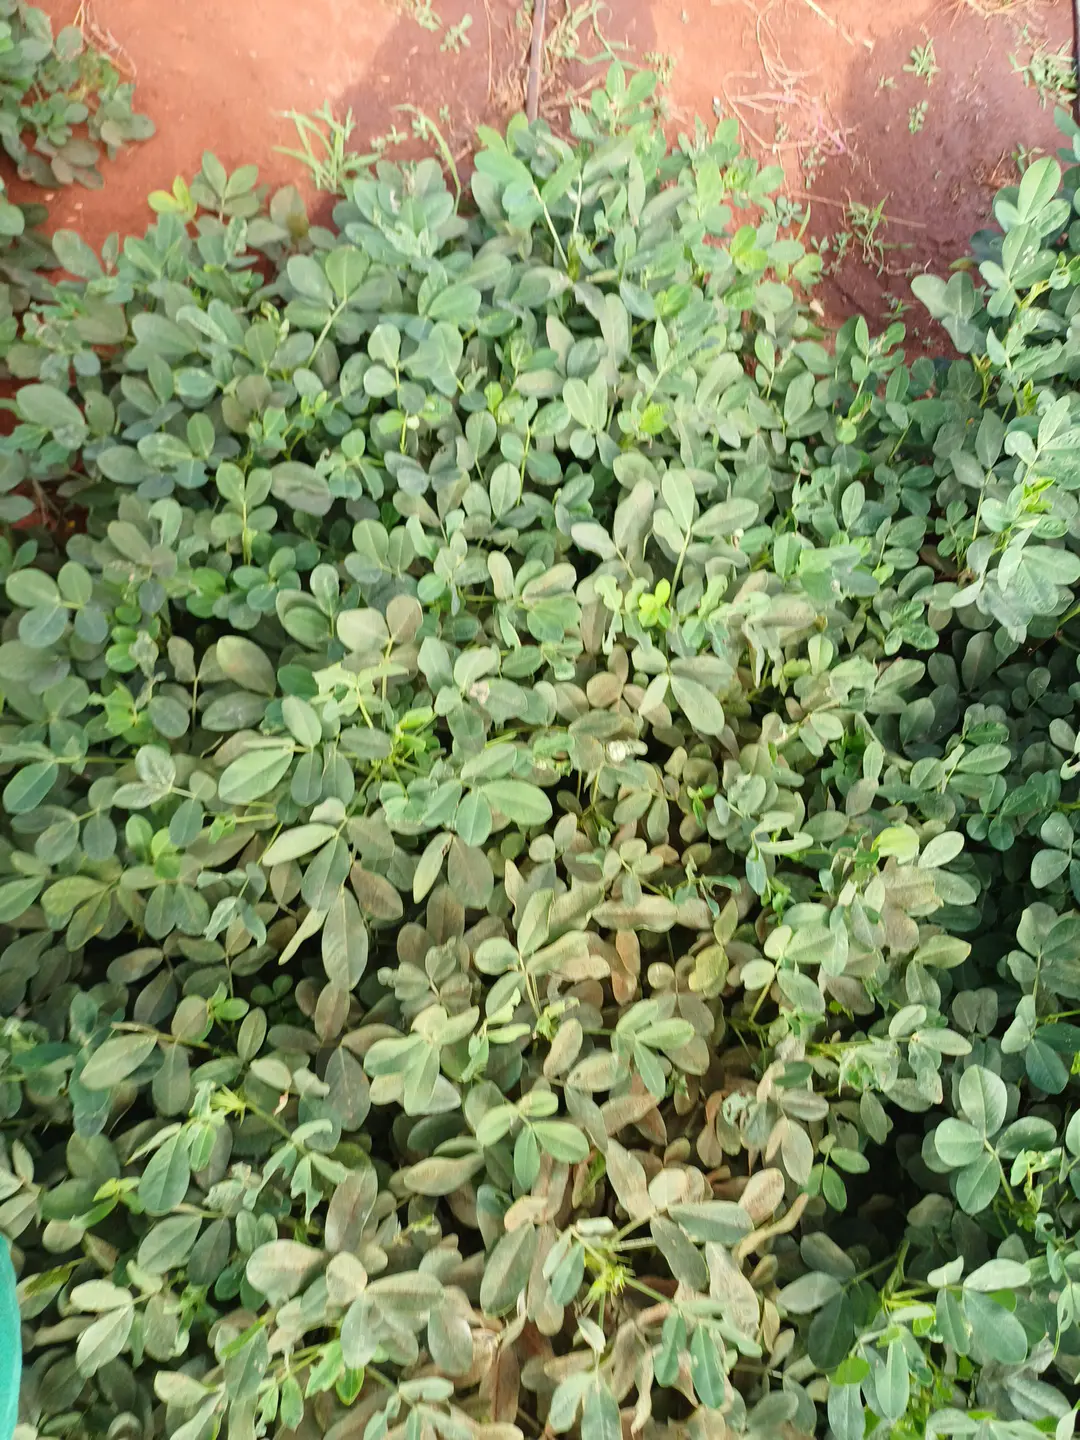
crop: groundnut
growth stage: pegging
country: Kenya
